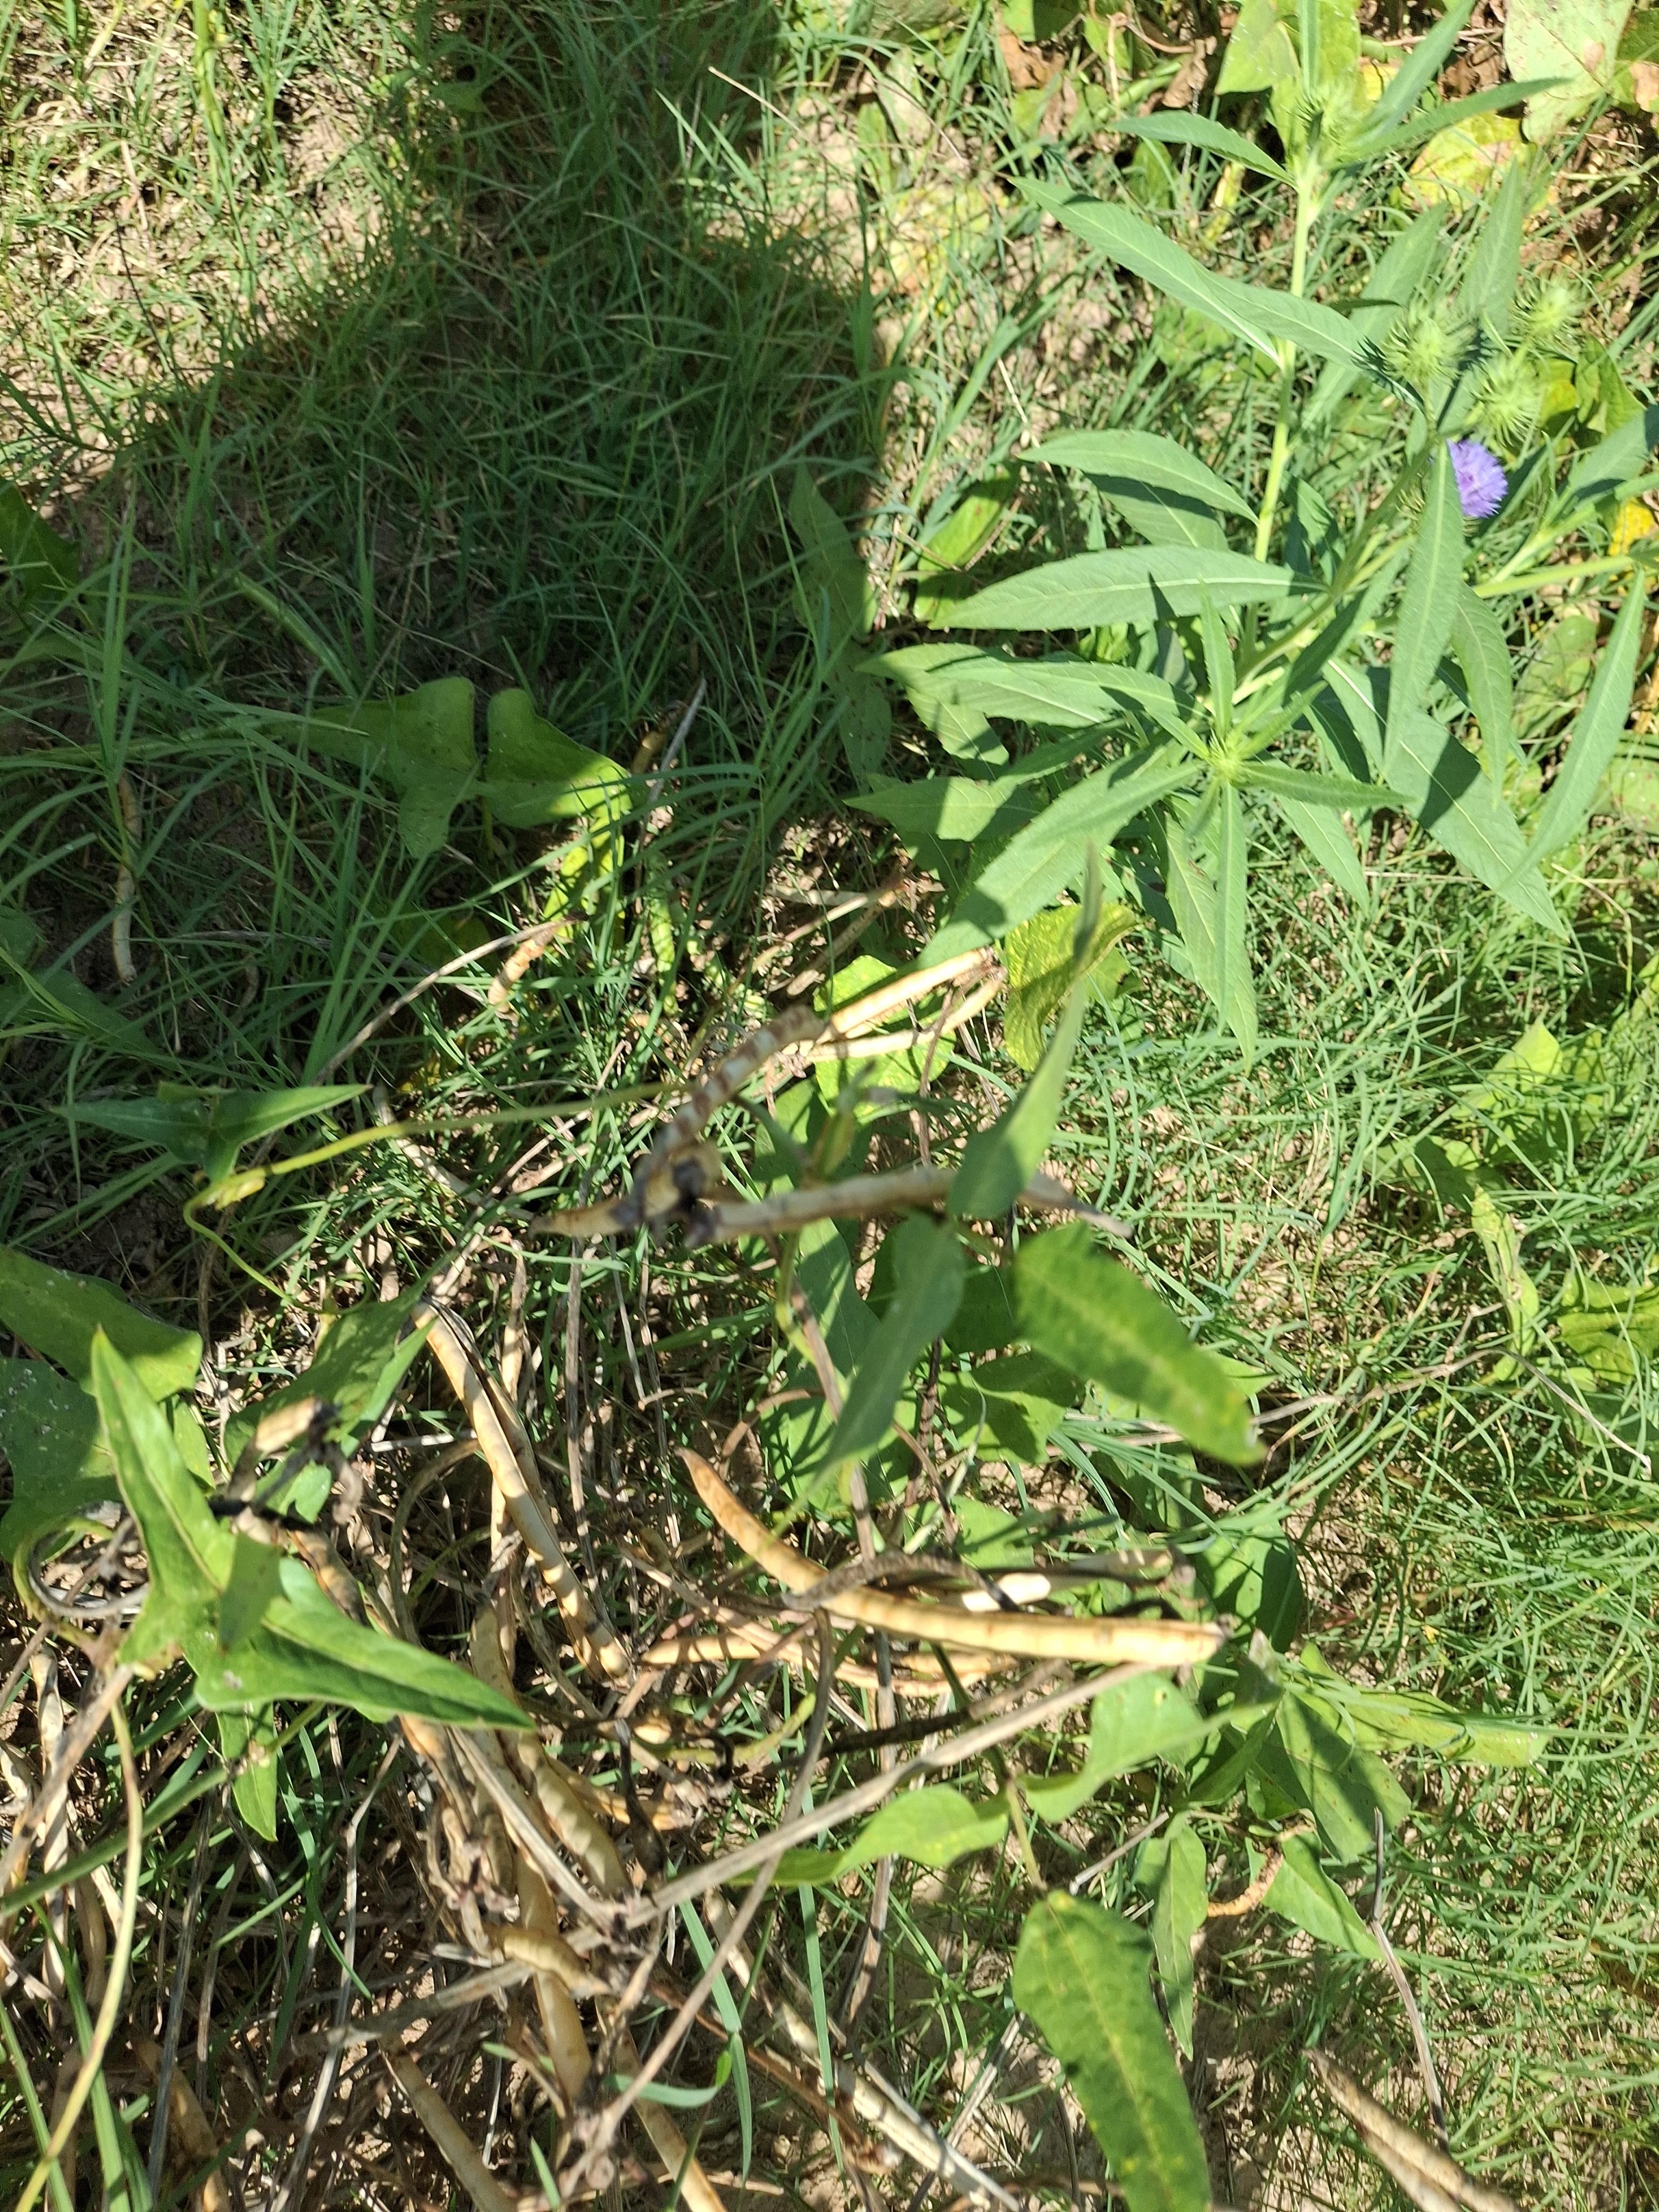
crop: cowpea
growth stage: maturity
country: Nigeria
